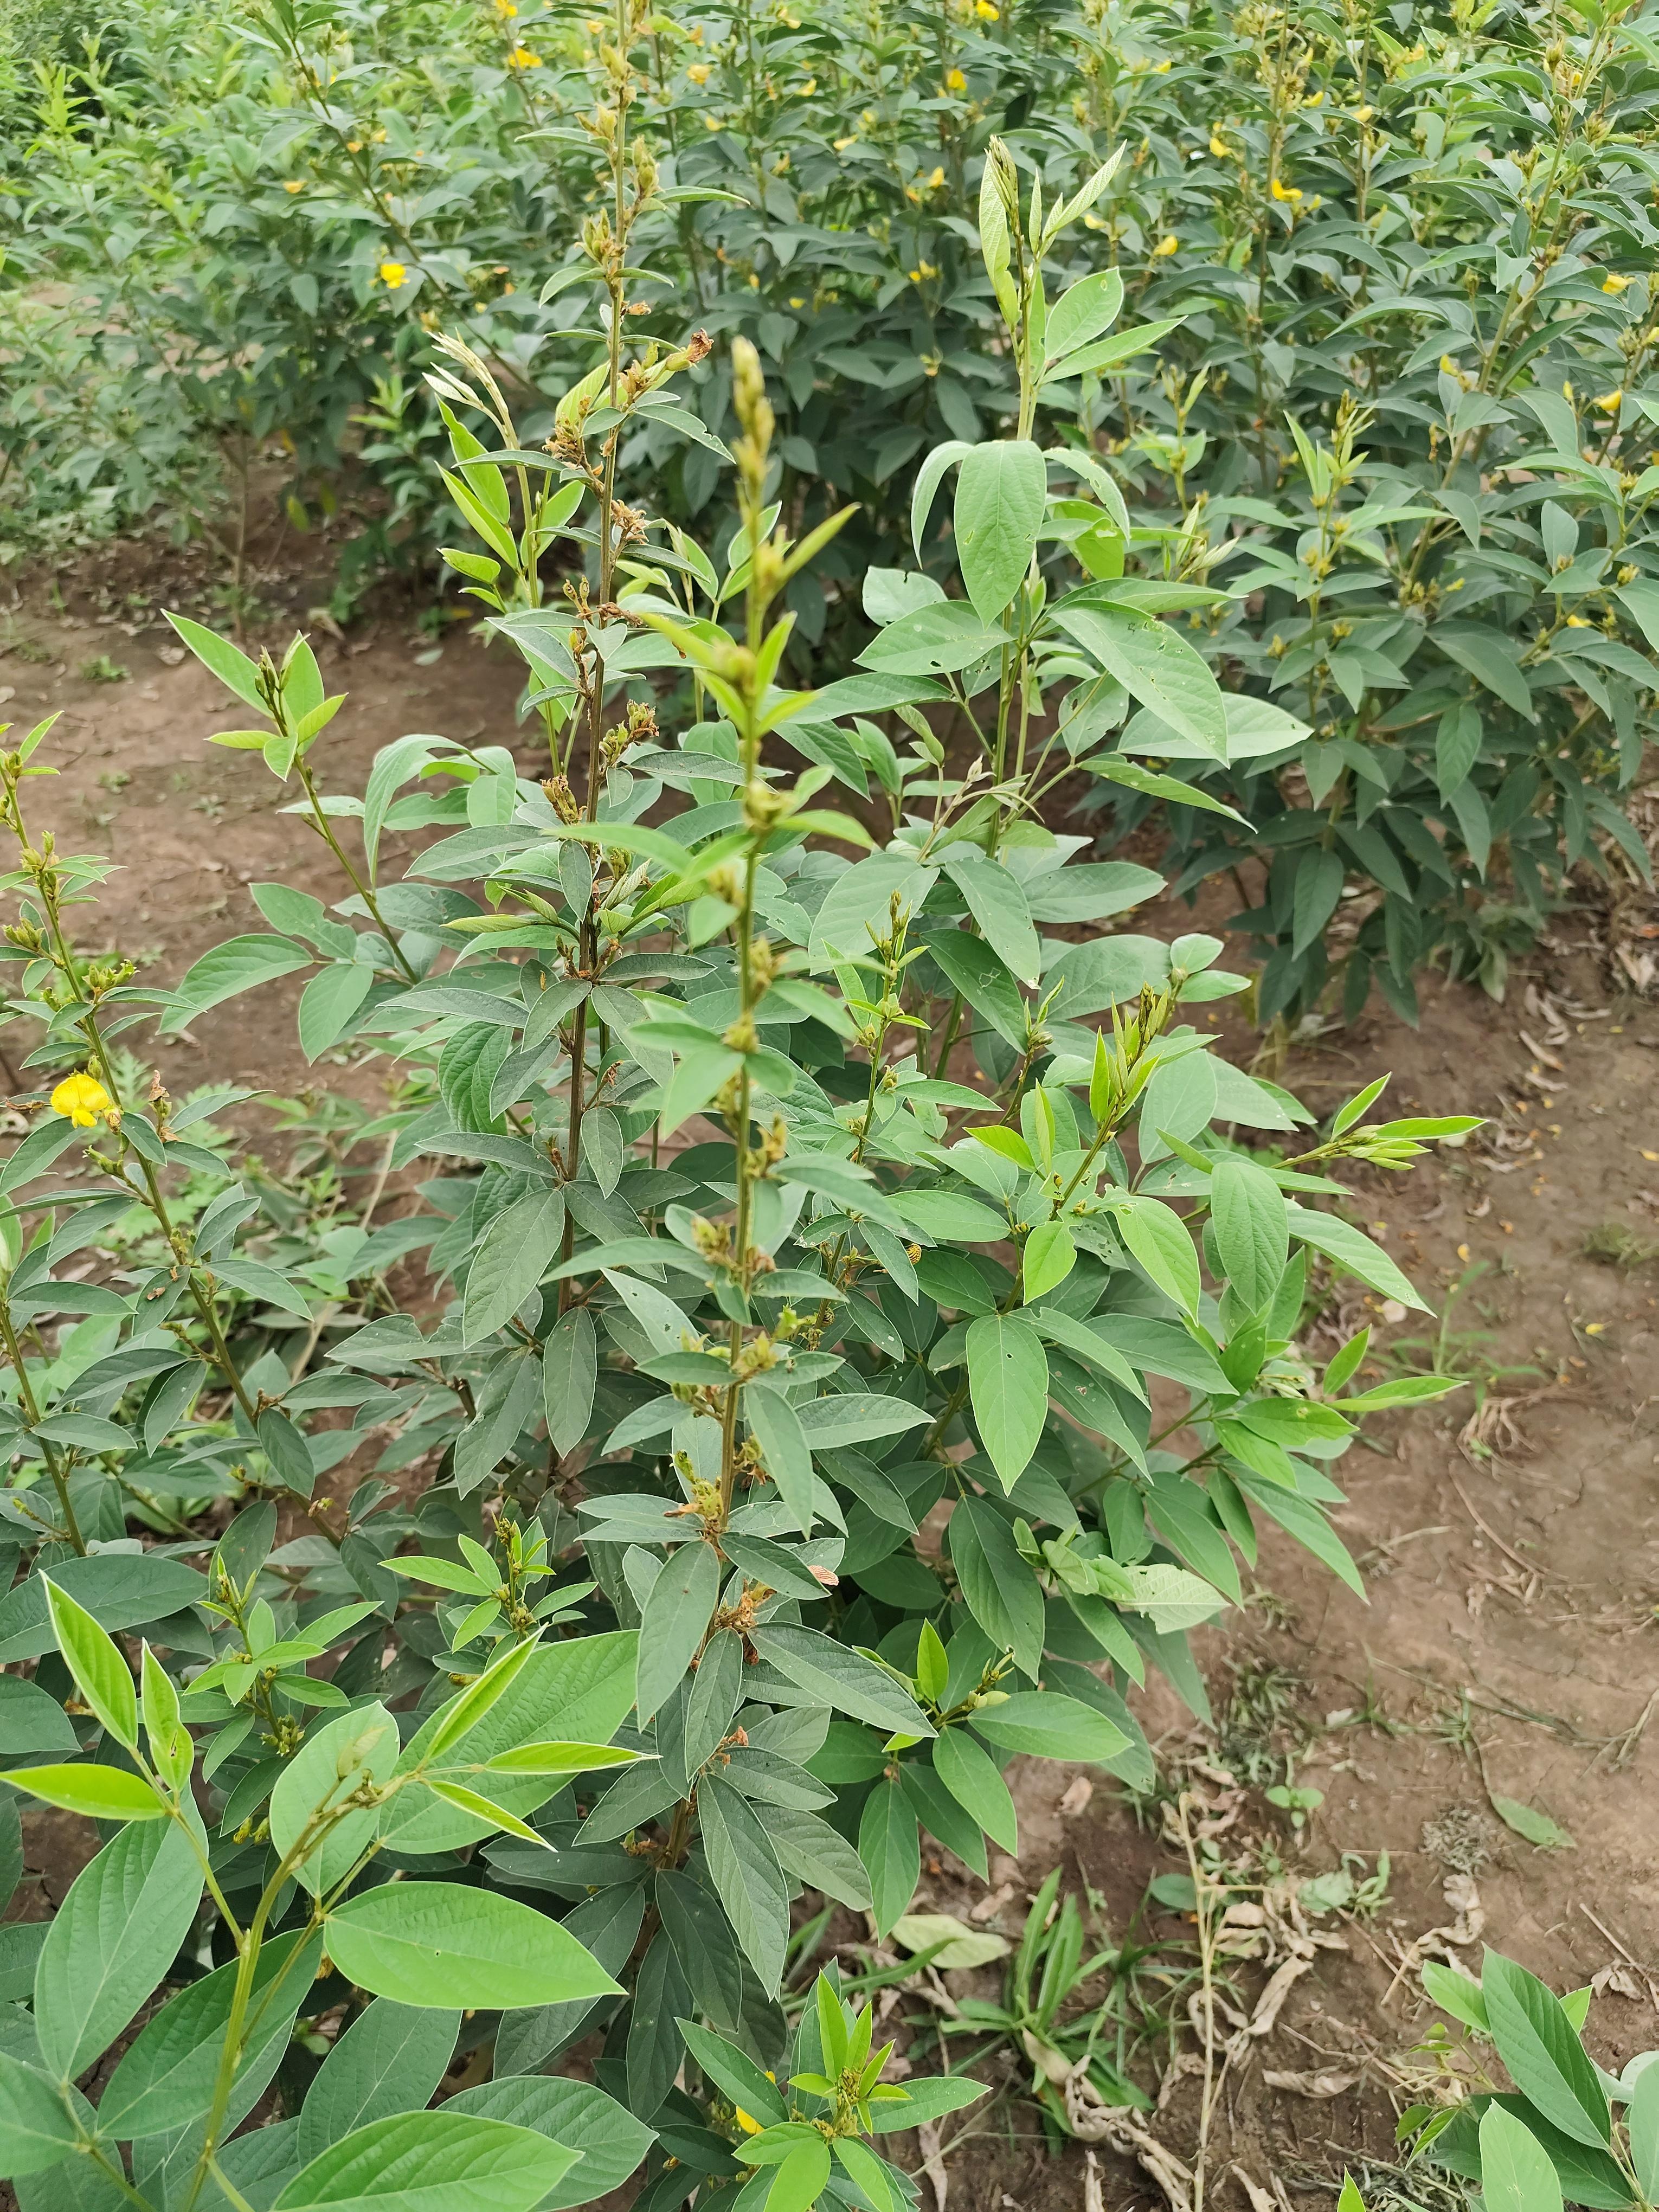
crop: pigeonpea
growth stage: flowering
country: Tanzania
